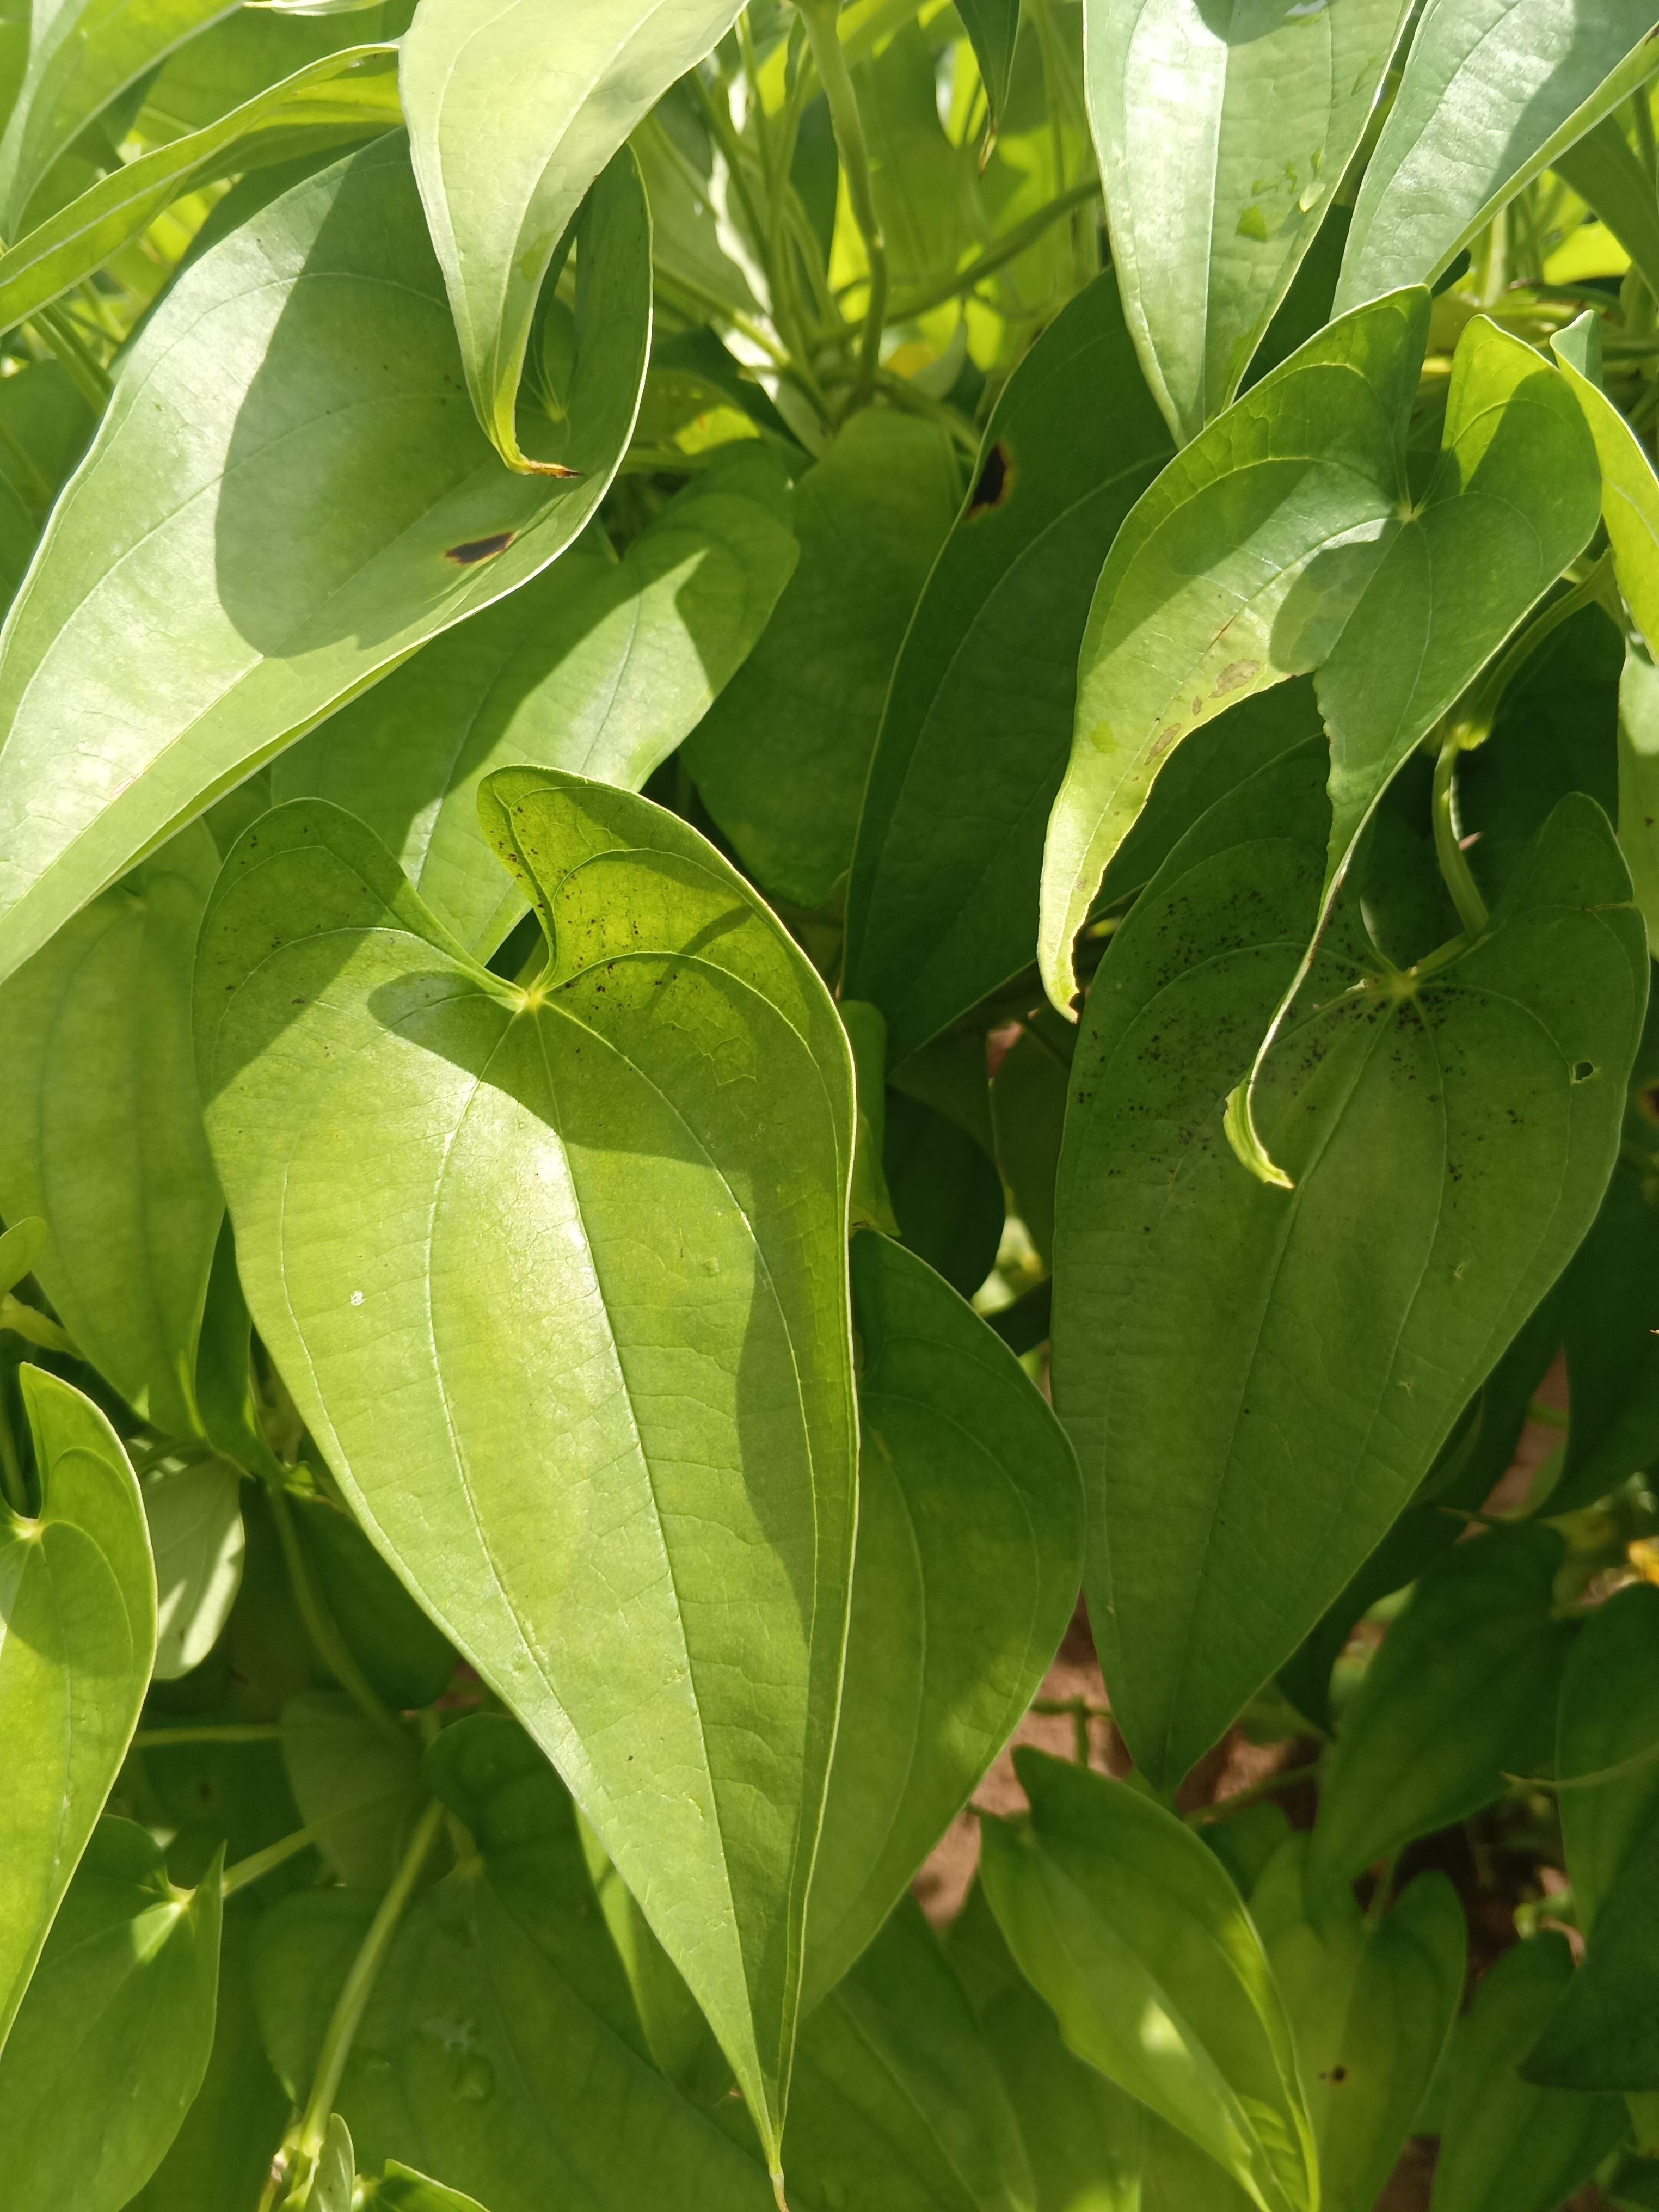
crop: yam
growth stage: vegetative
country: Nigeria
